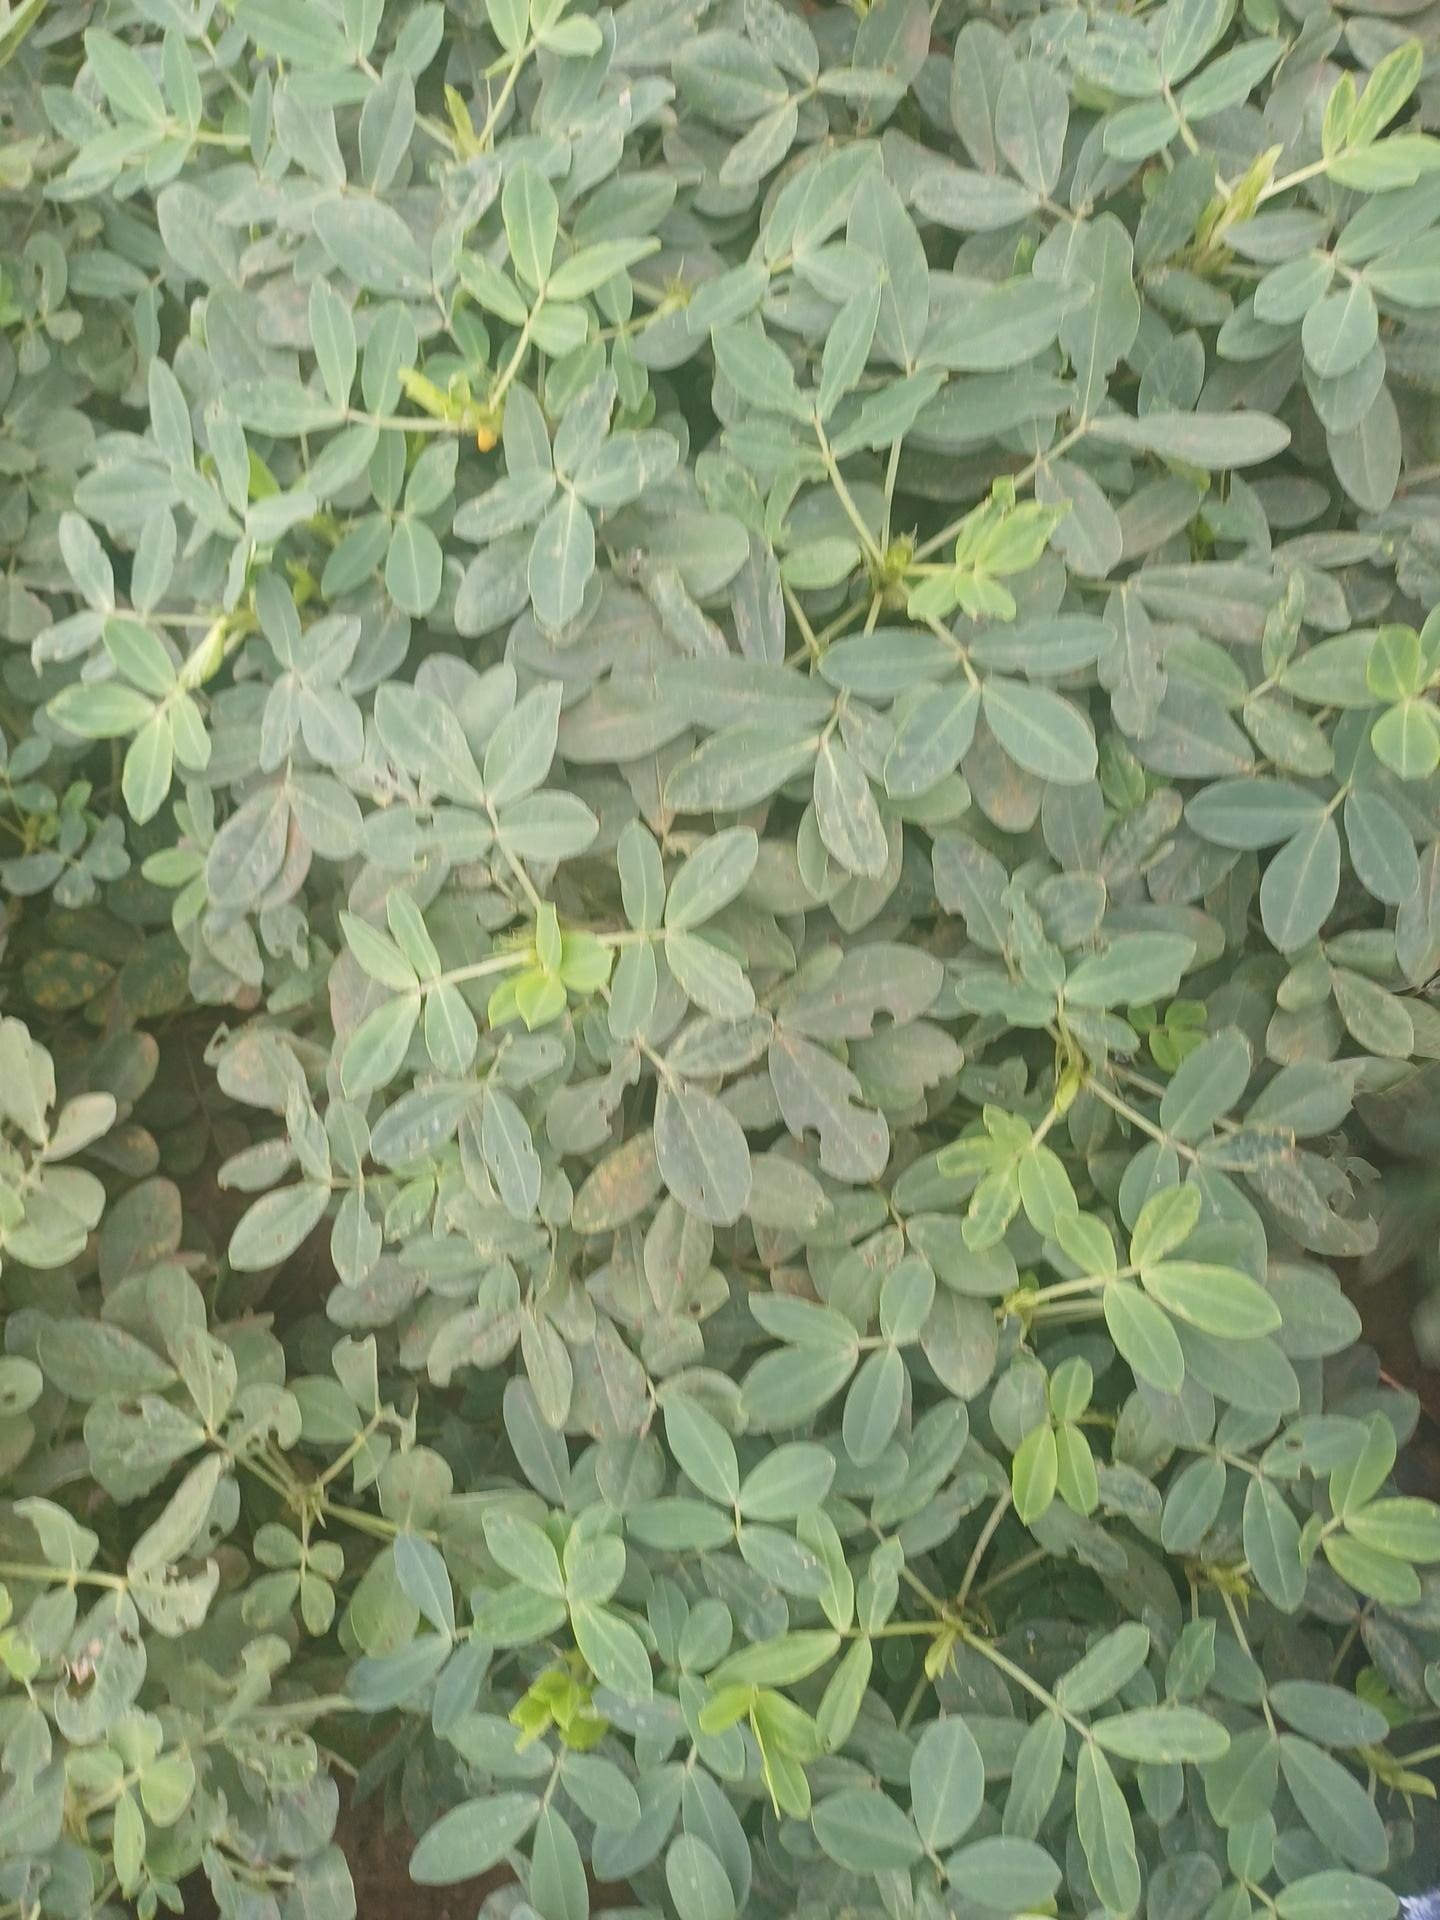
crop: groundnut
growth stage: pegging
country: Kenya
